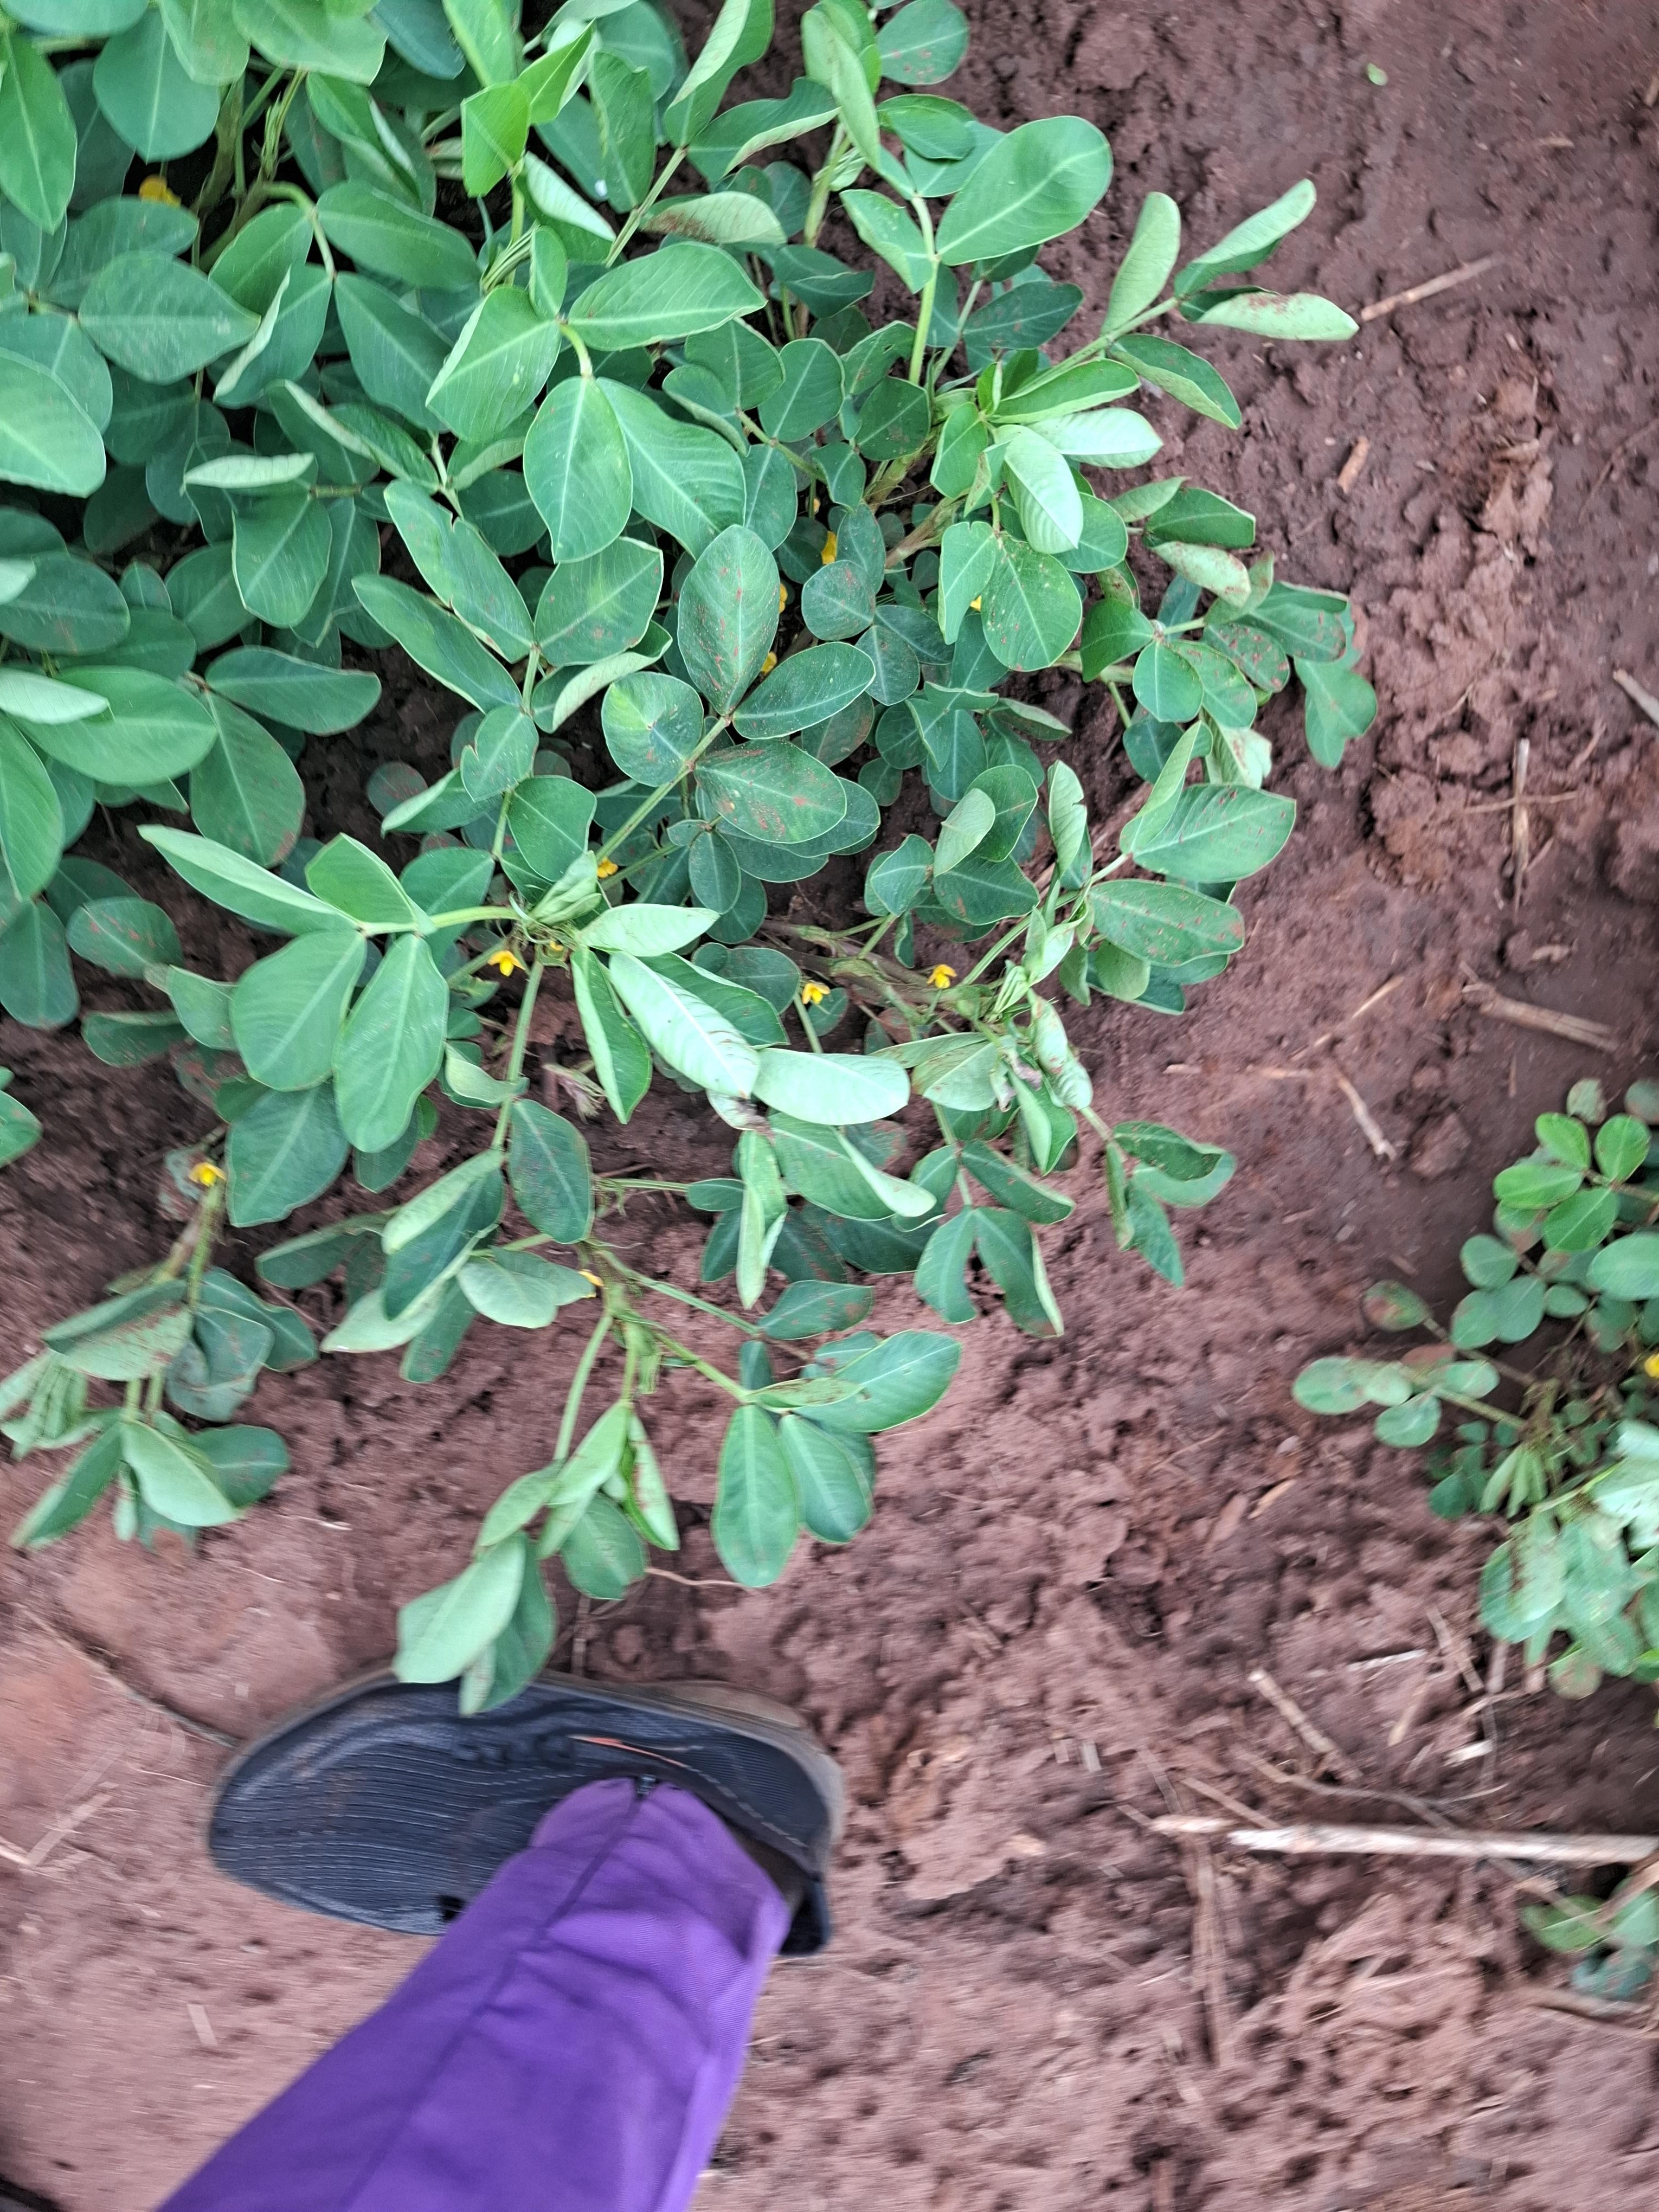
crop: groundnut
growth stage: flowering
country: Kenya
